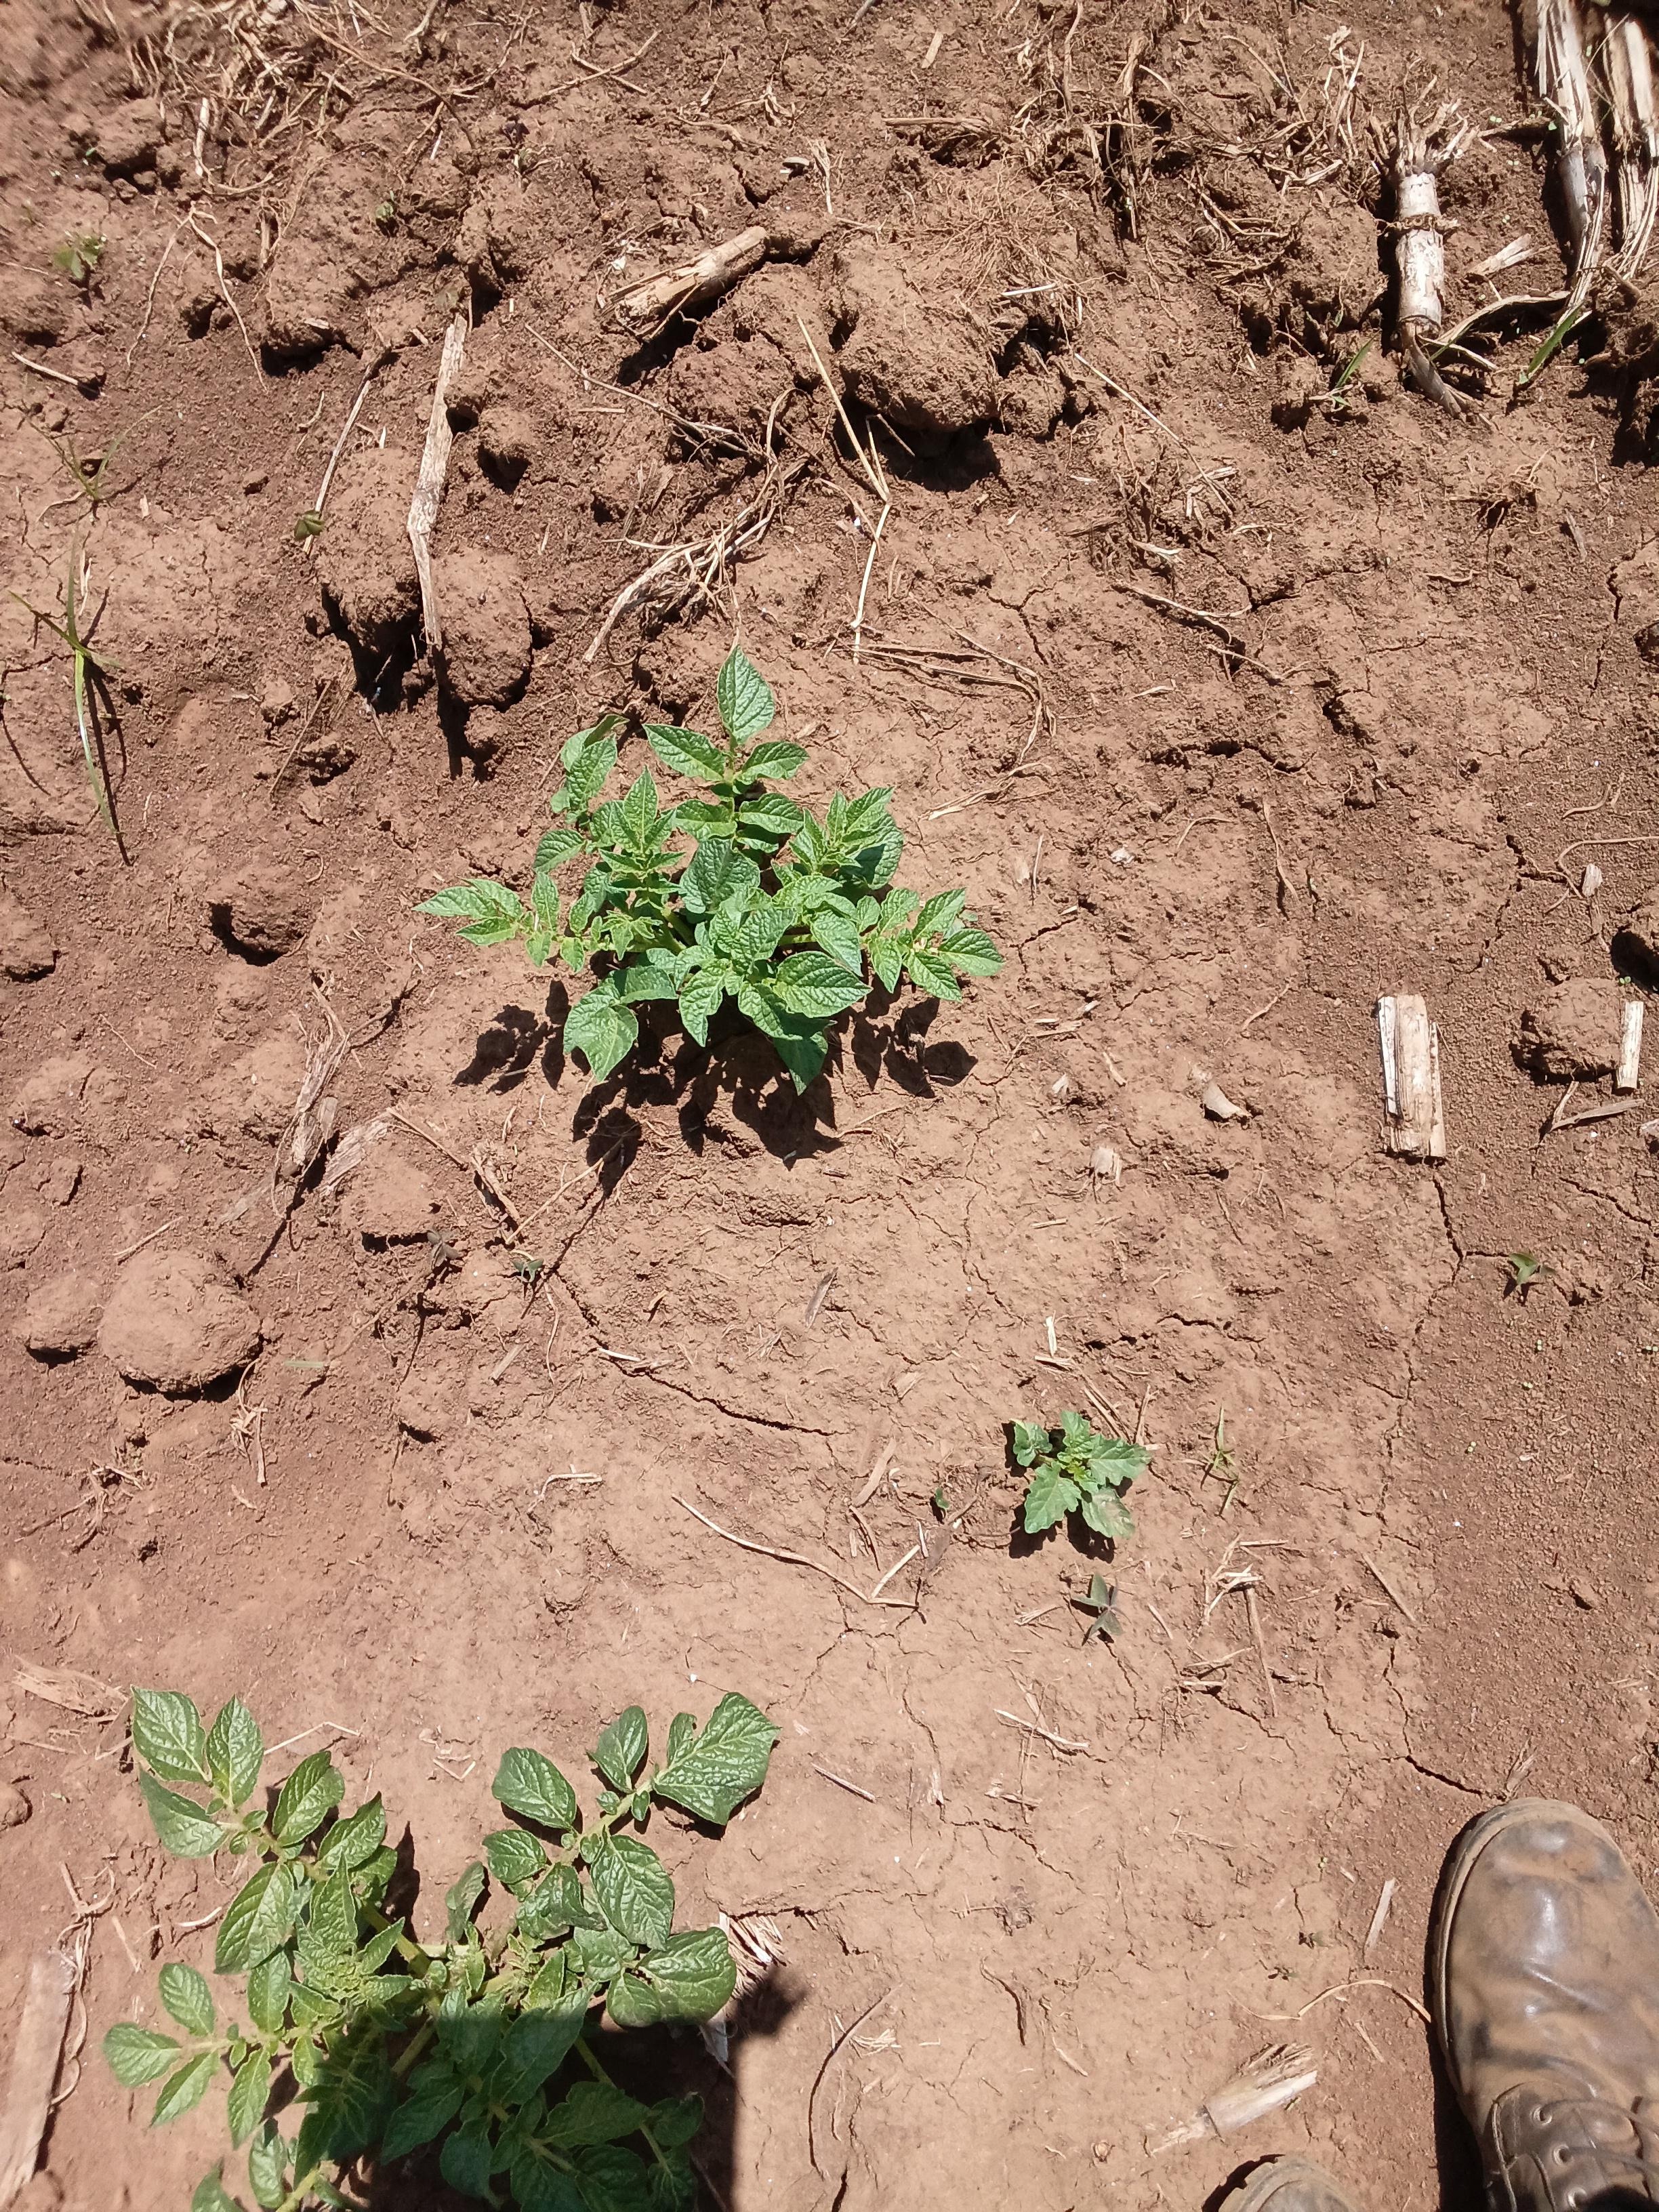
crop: potato
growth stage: vegetative
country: Kenya
